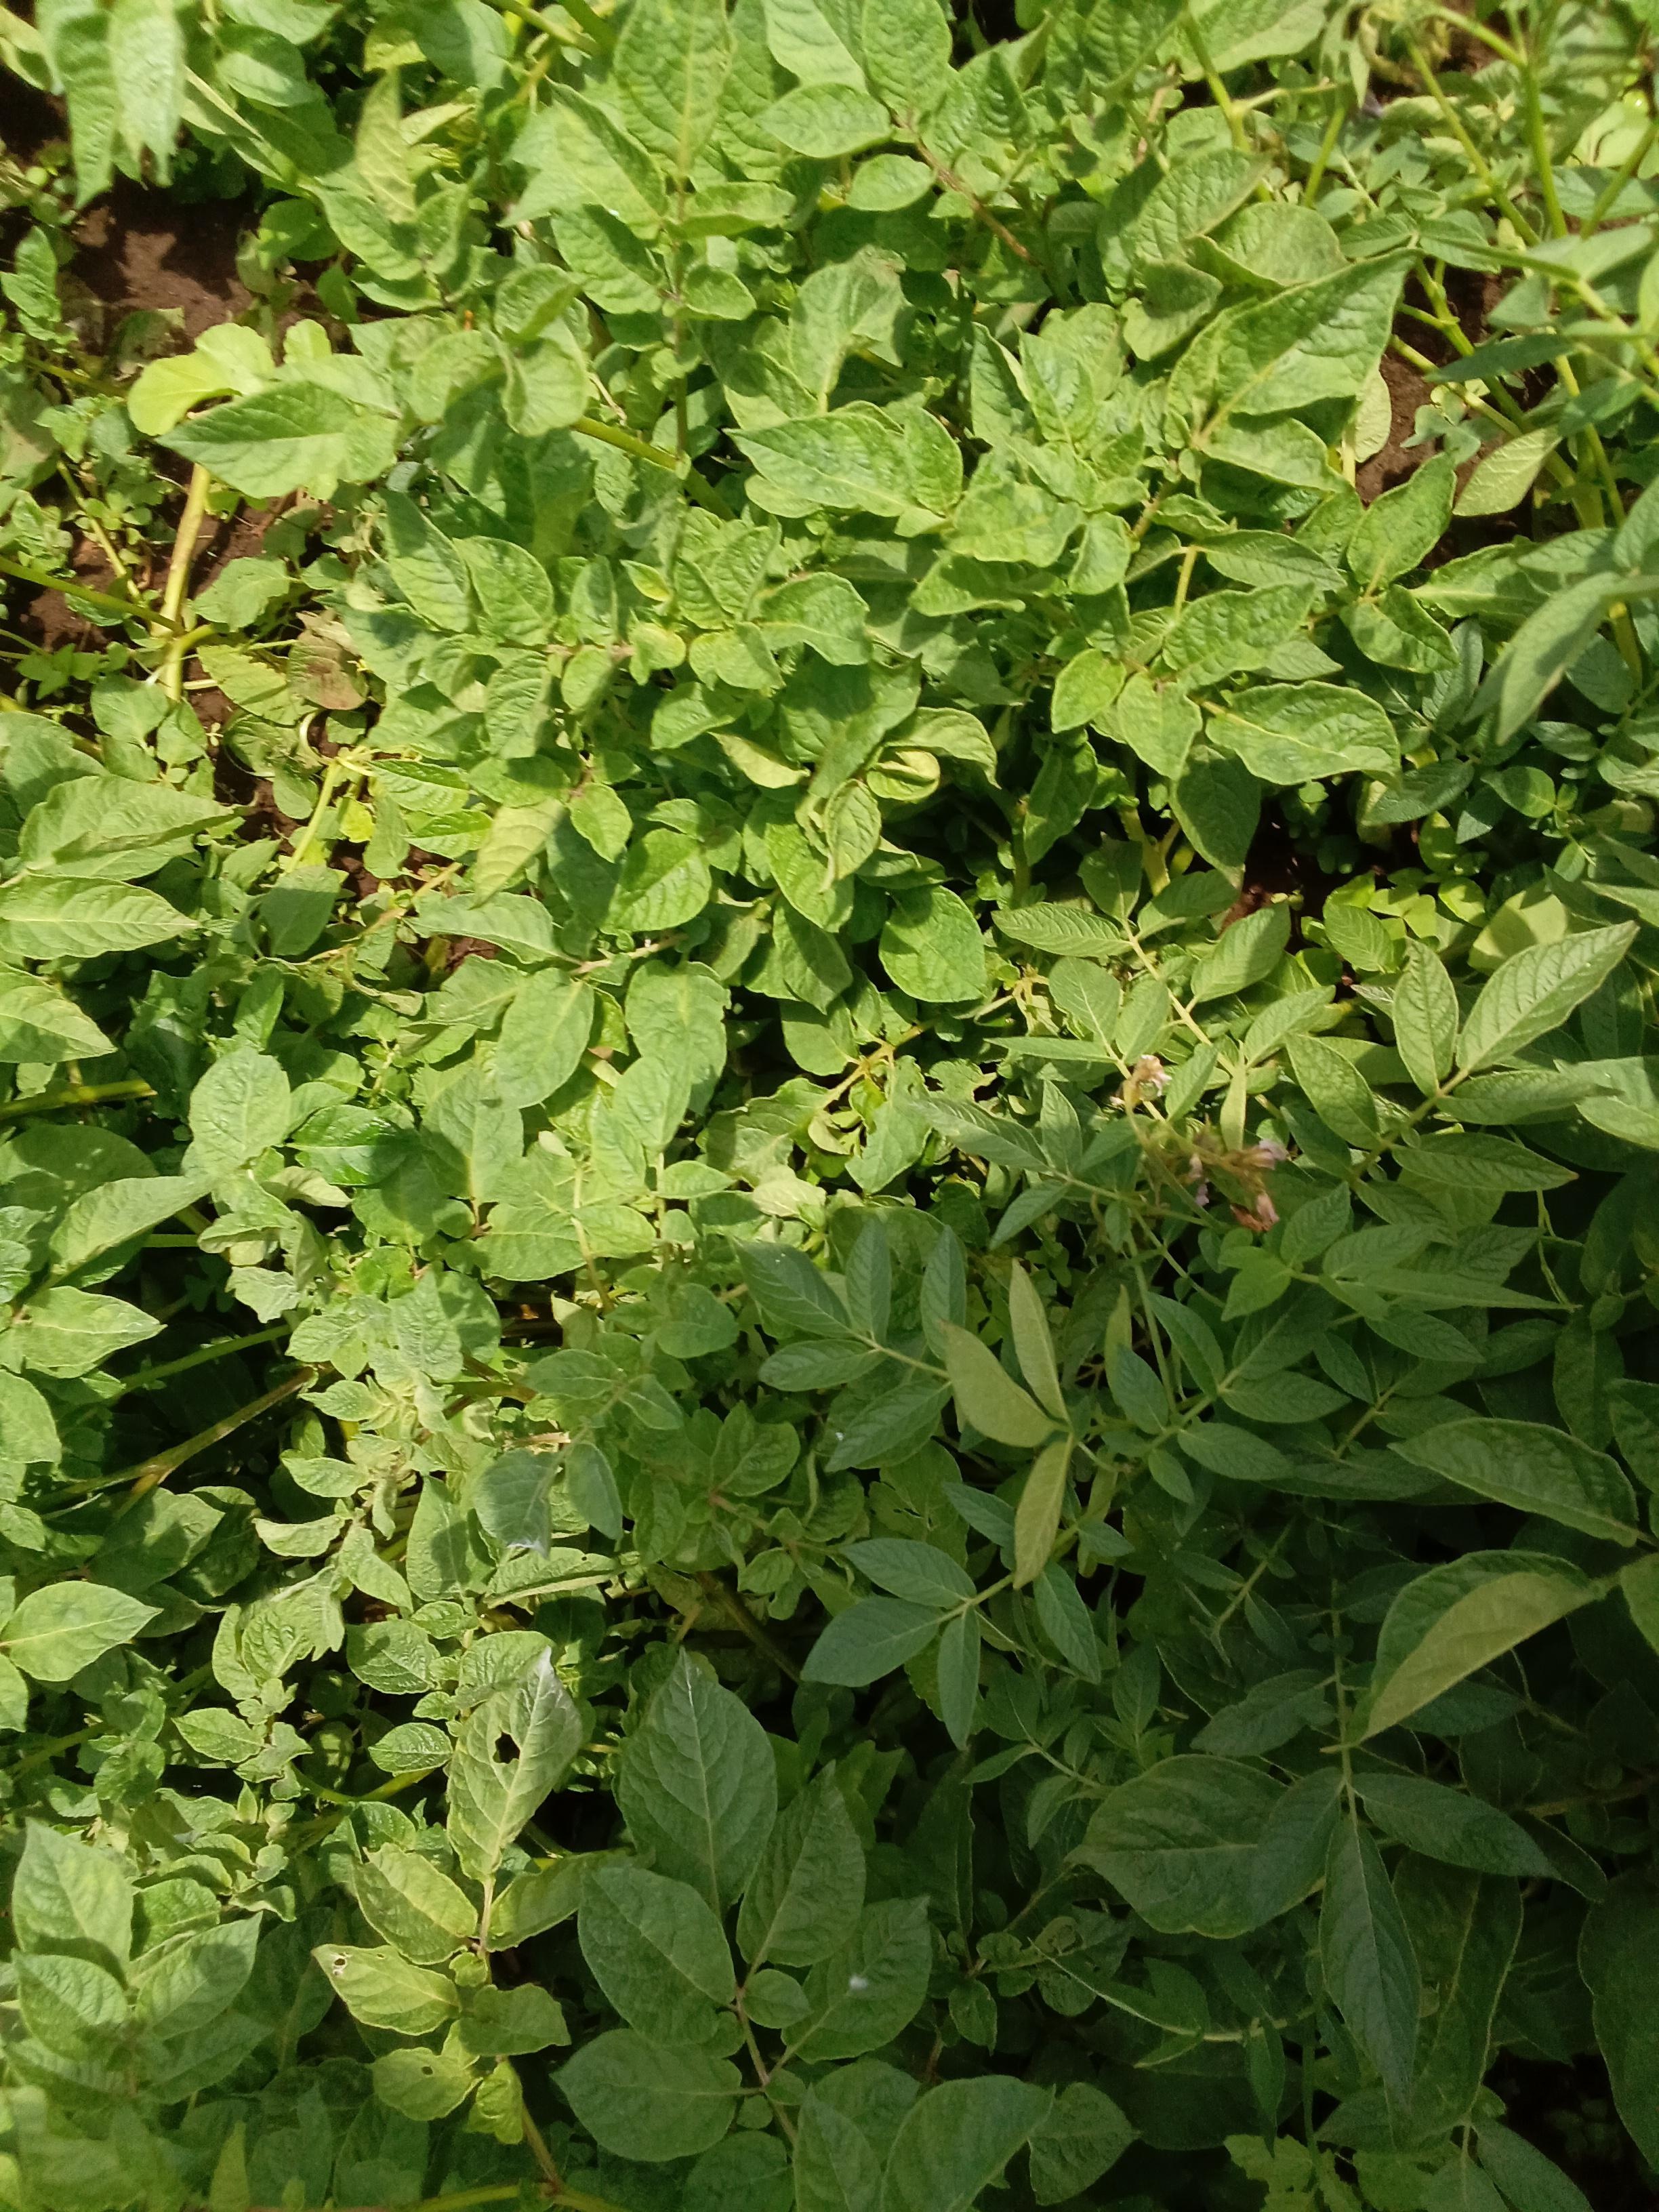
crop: potato
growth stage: flowering
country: Kenya
